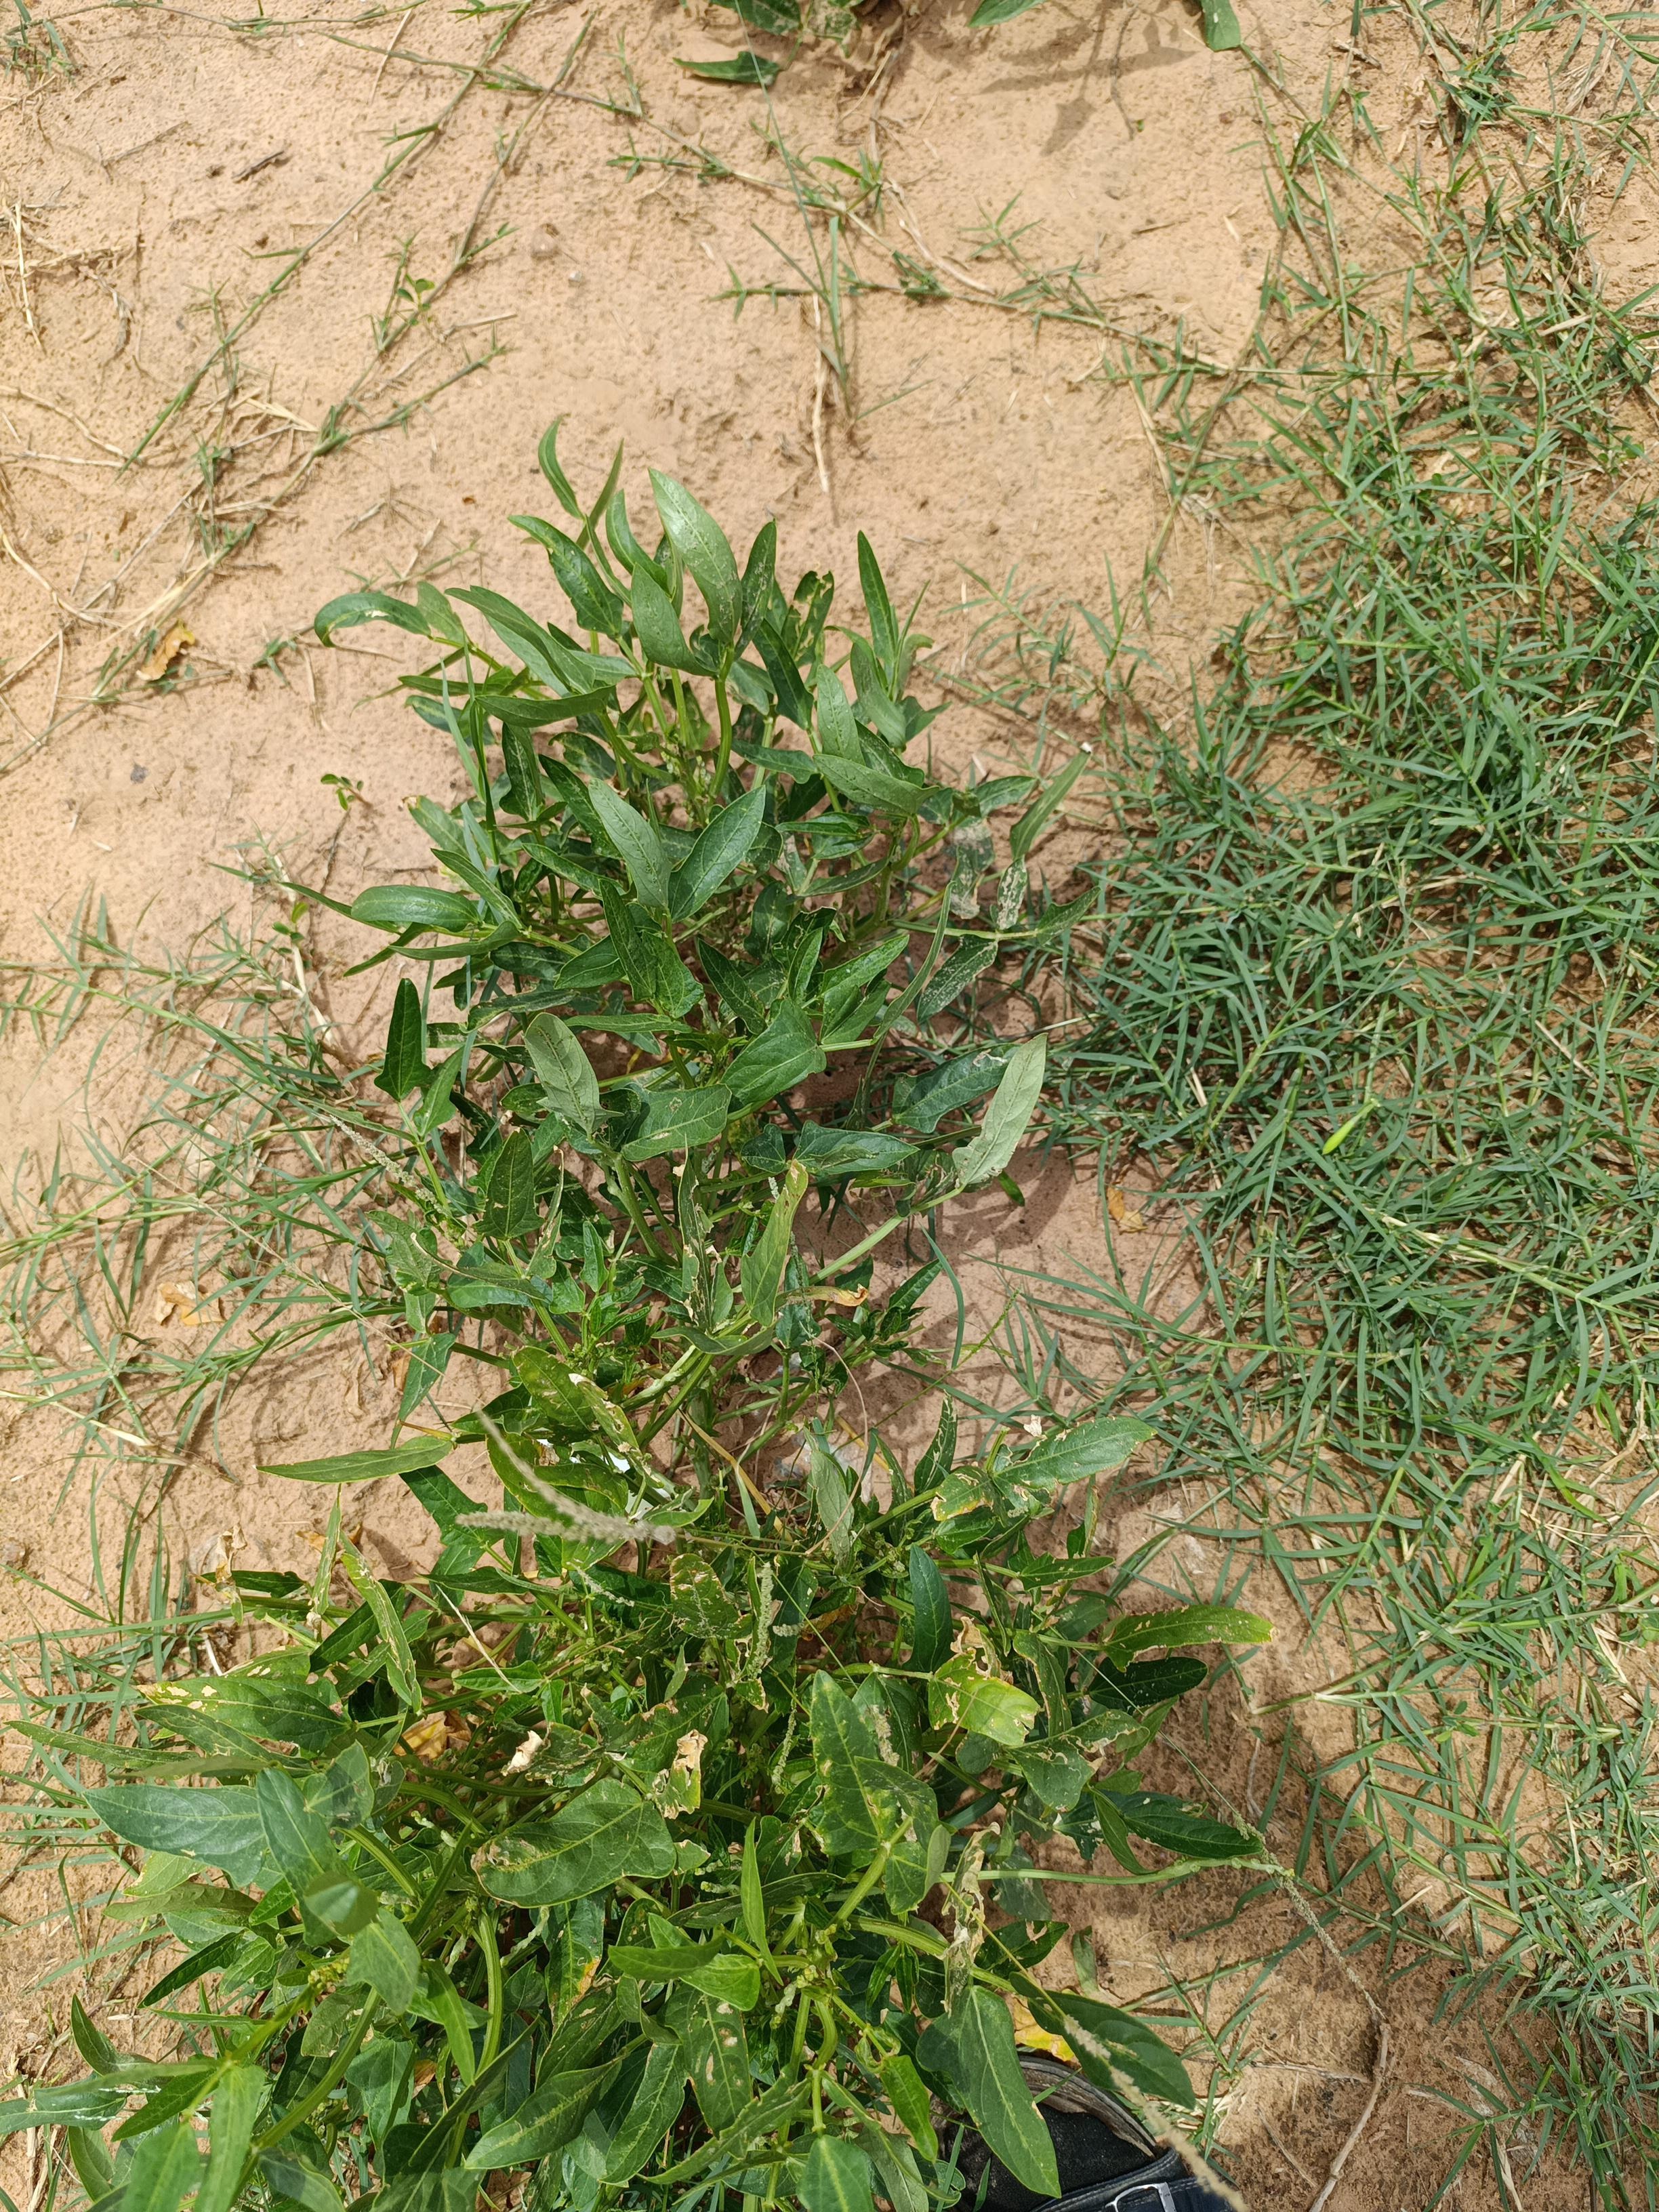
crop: cowpea
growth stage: harvest maturity
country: Nigeria
